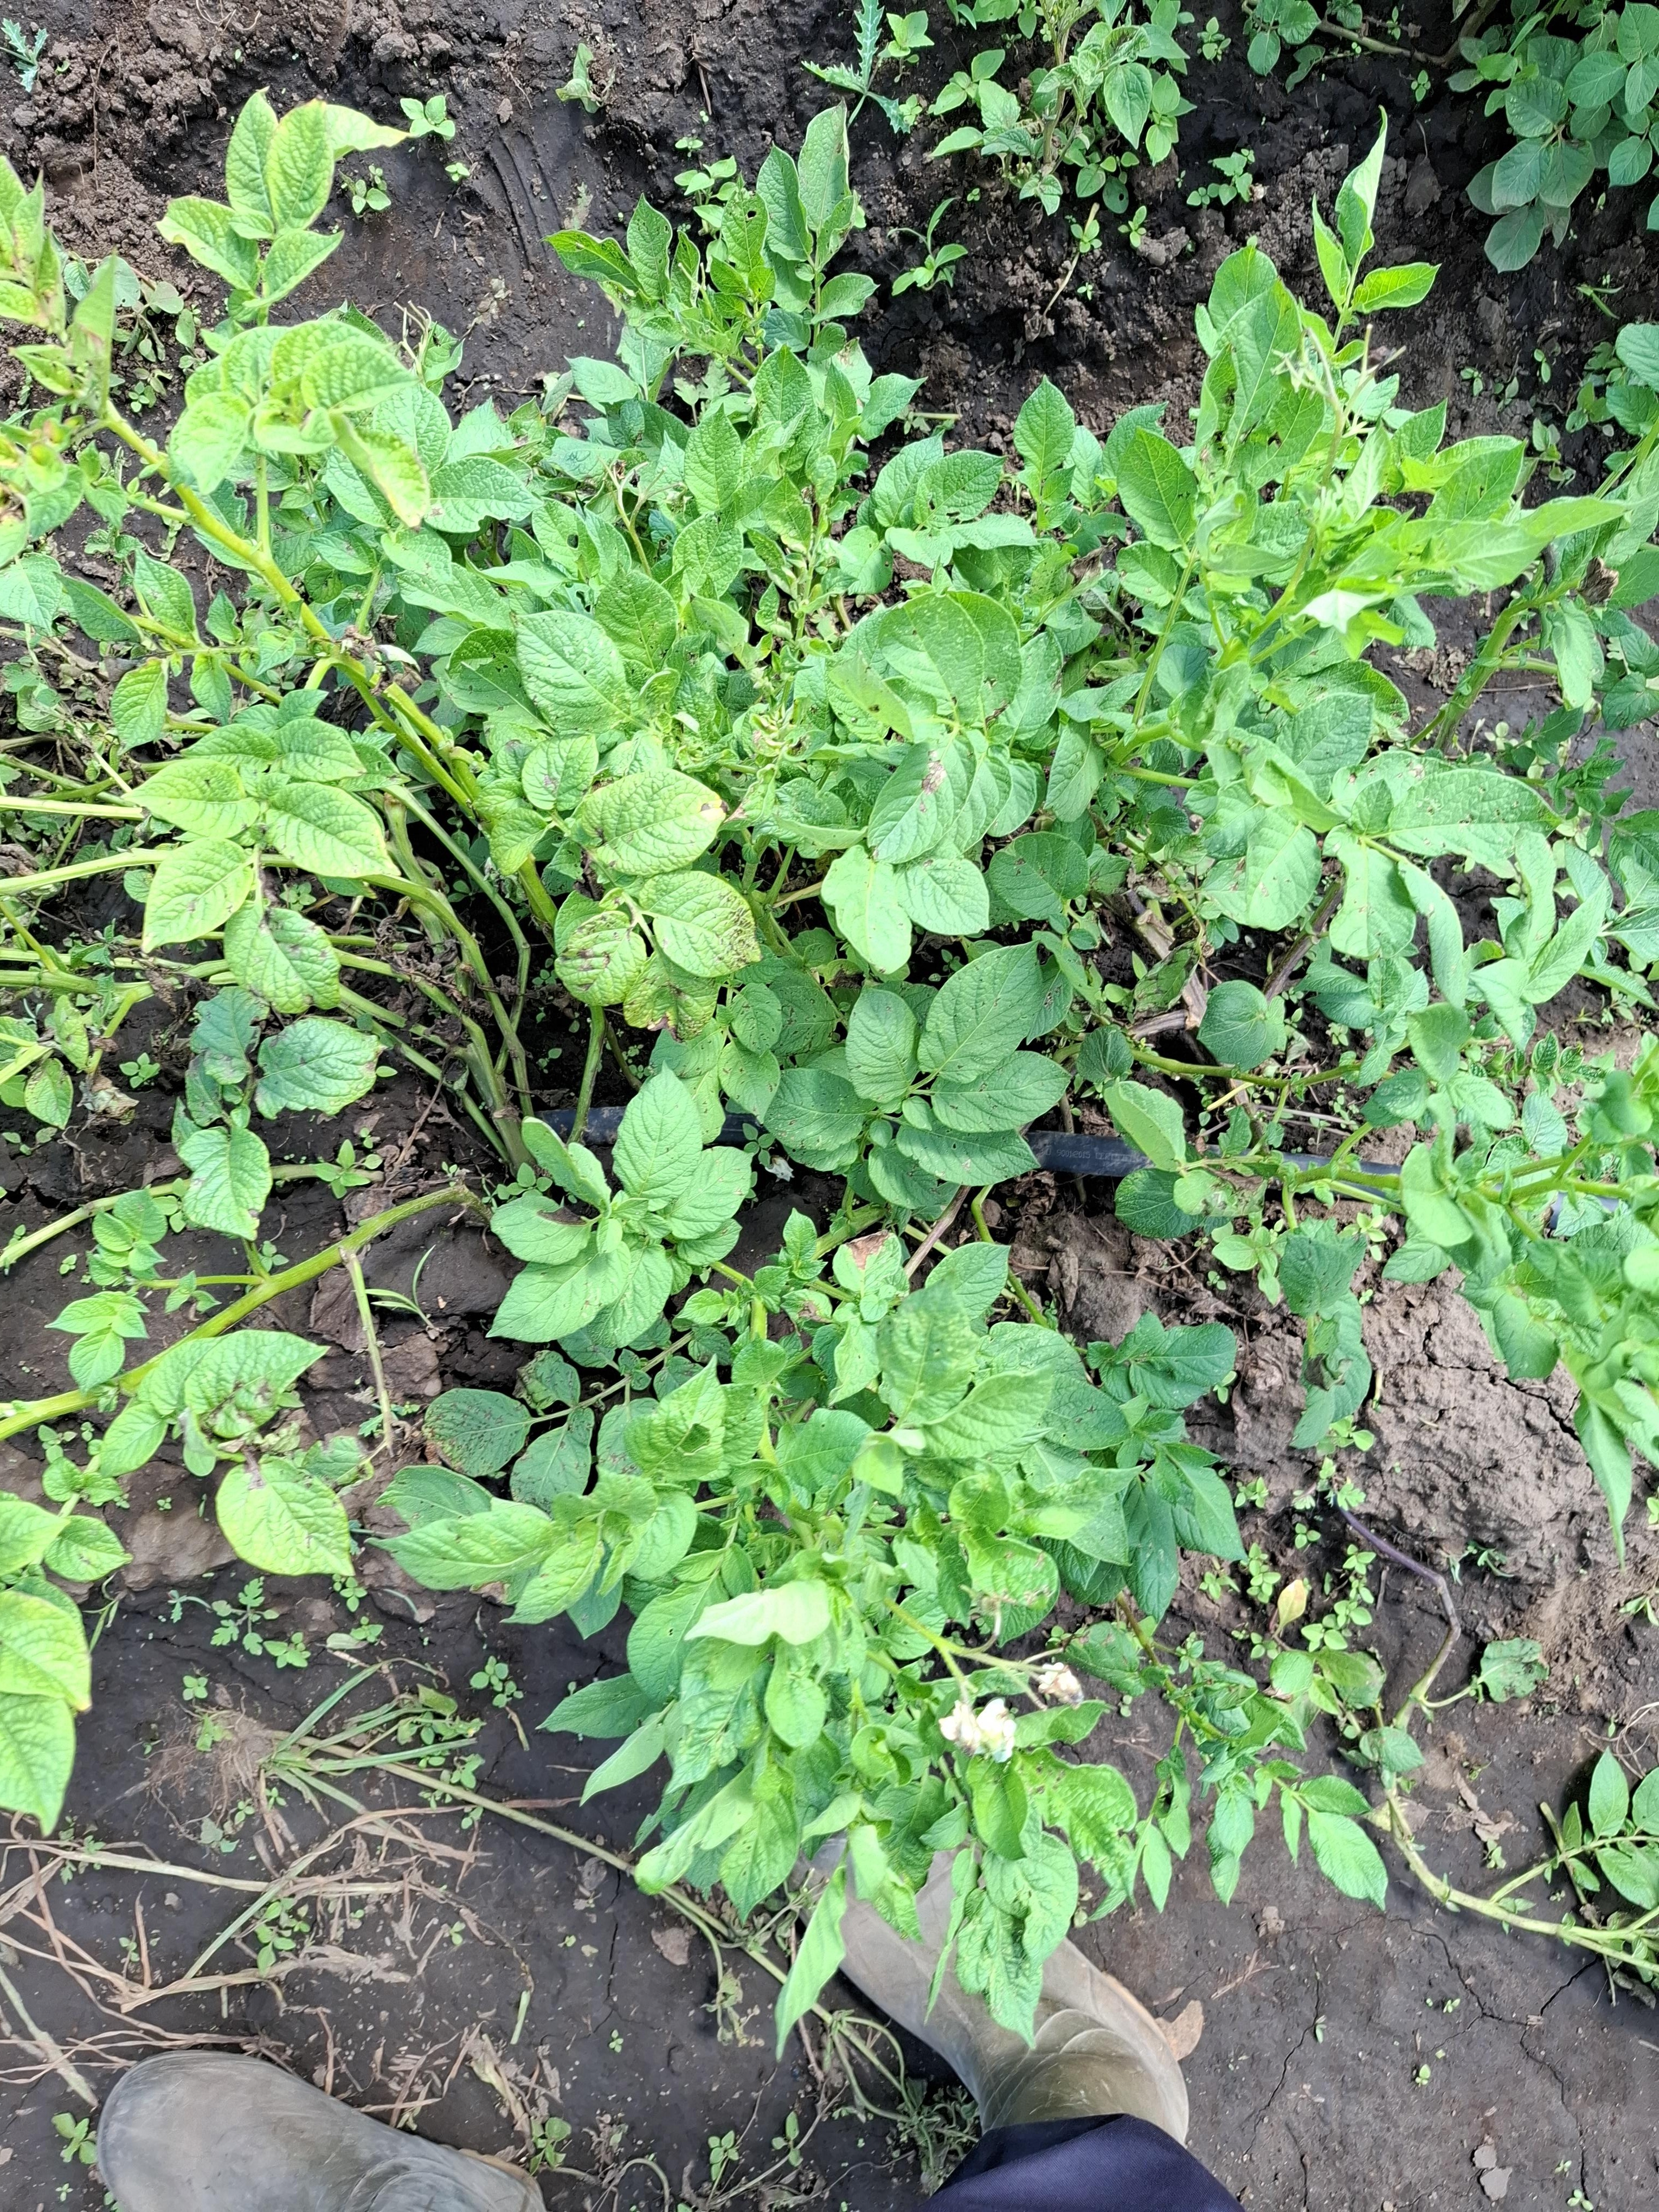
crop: potato
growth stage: flowering
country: Tanzania
